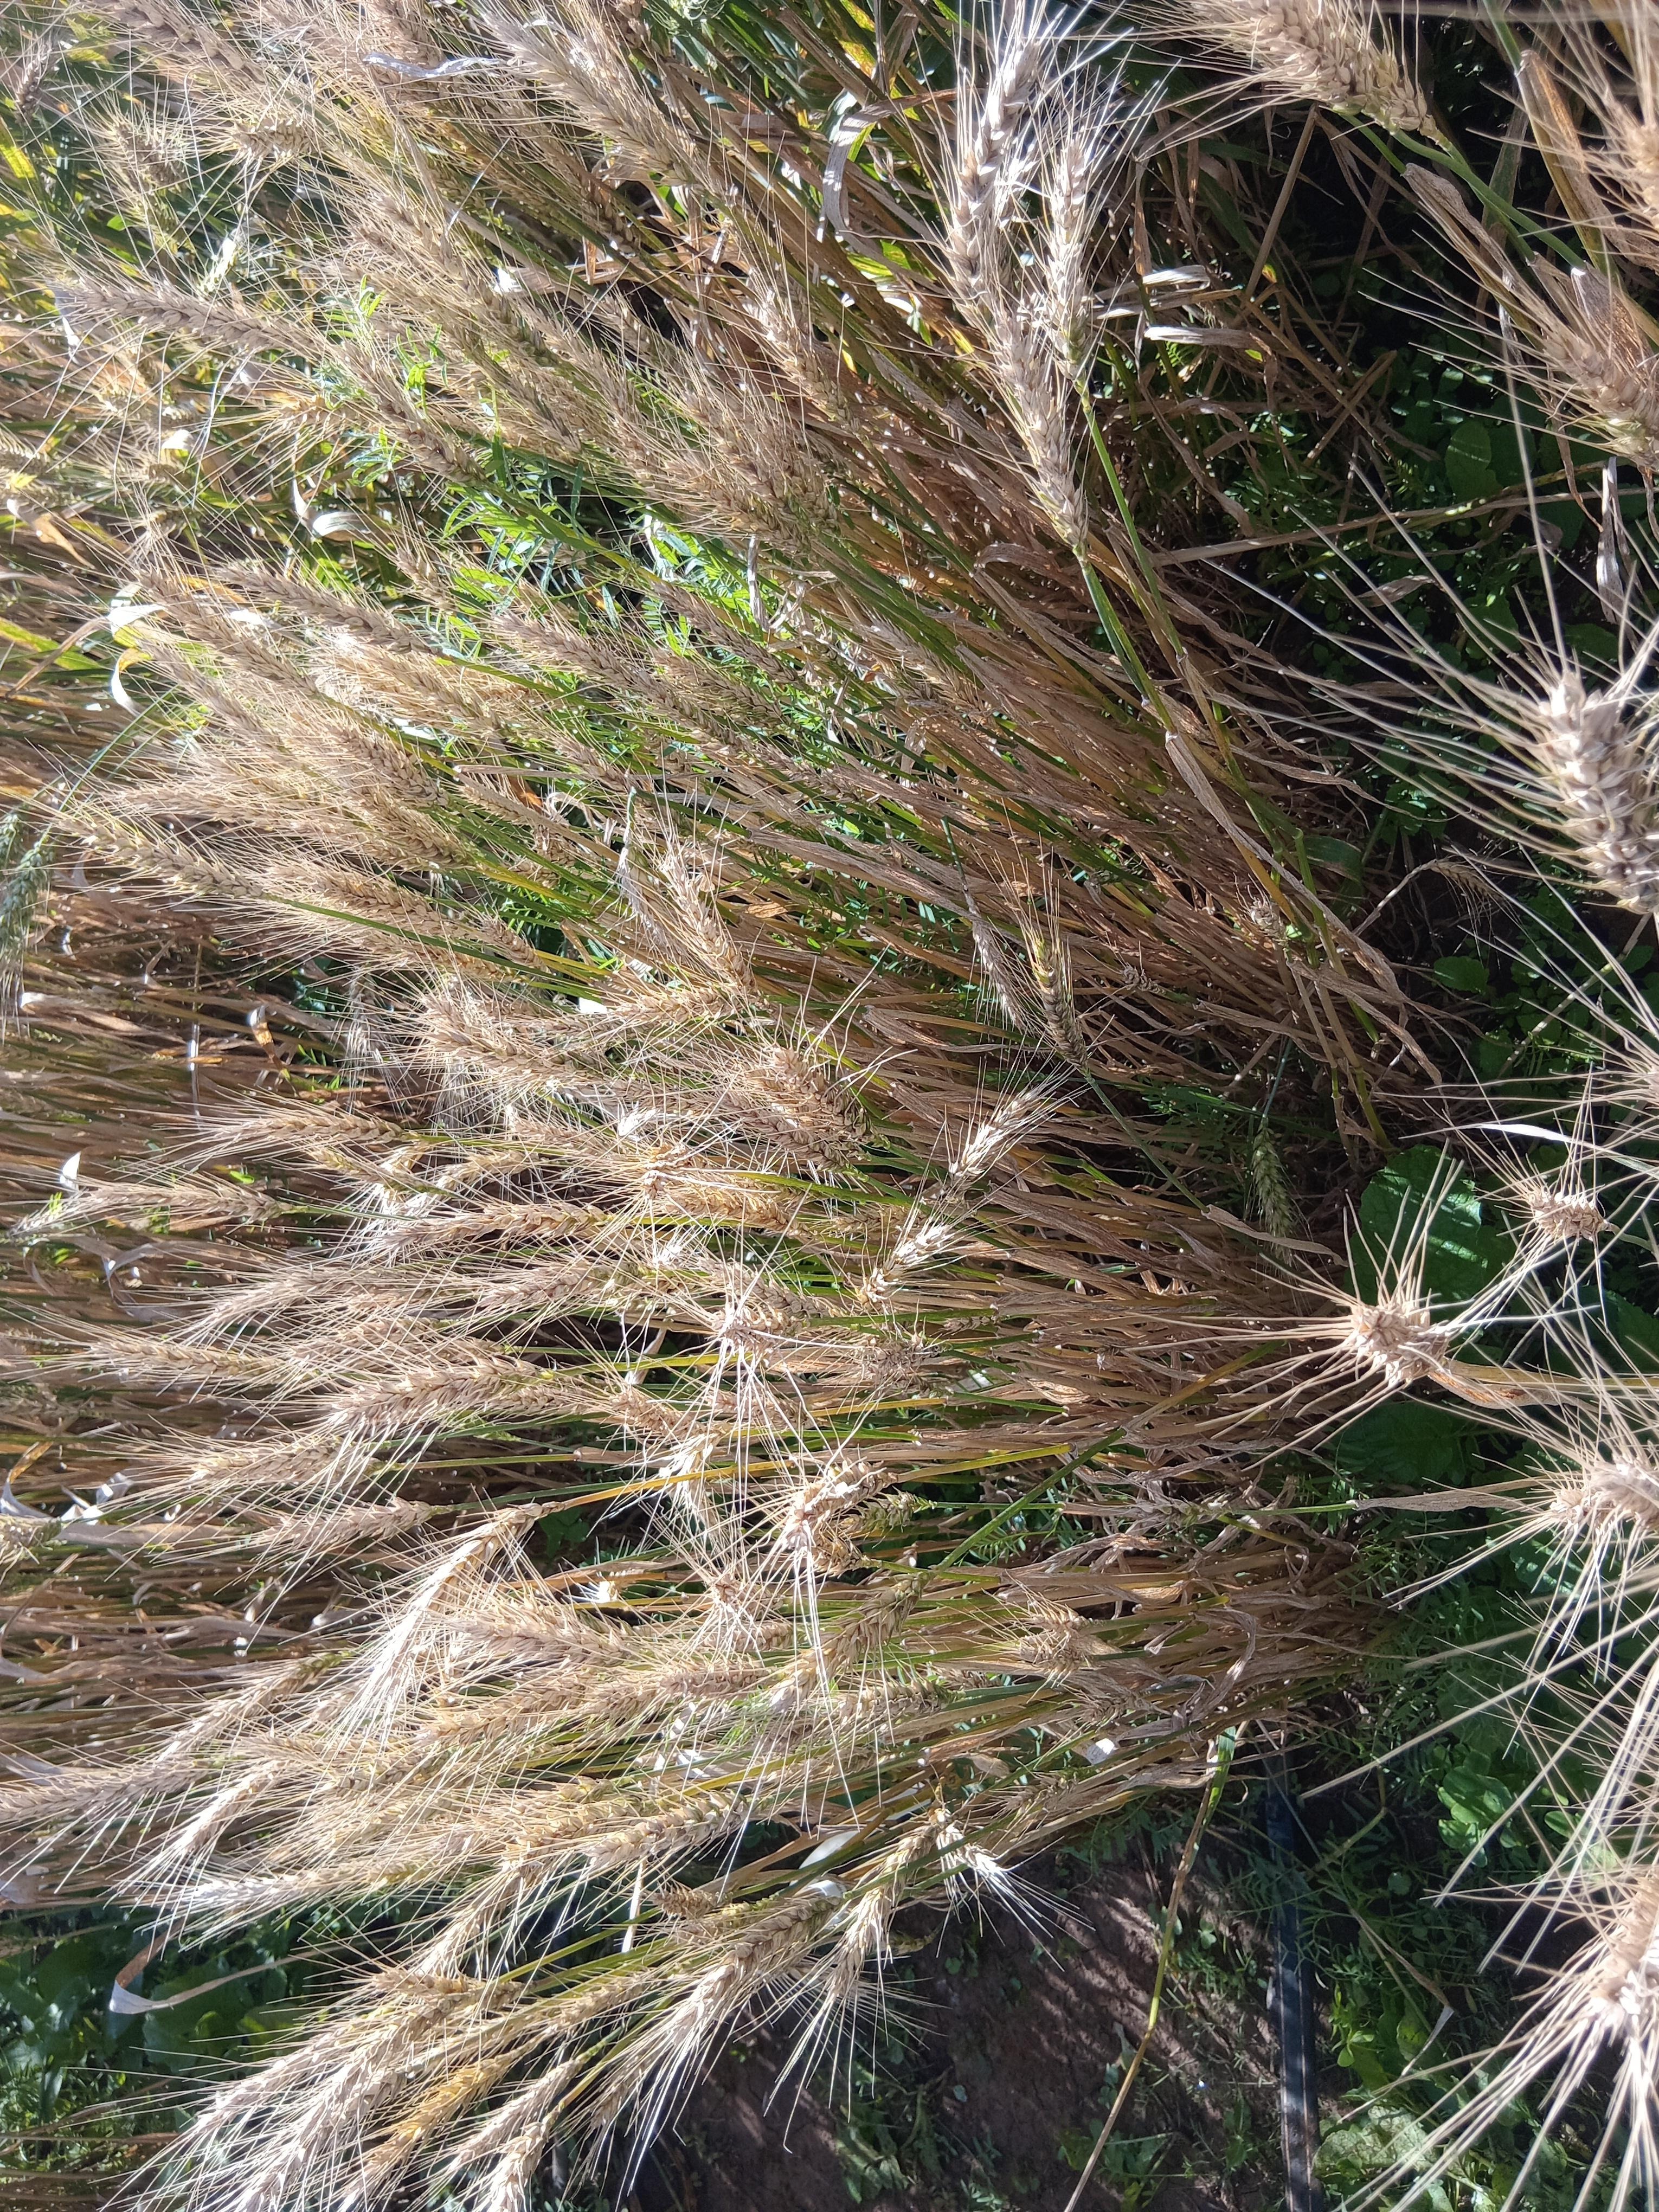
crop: wheat
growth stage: maturity
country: Kenya
